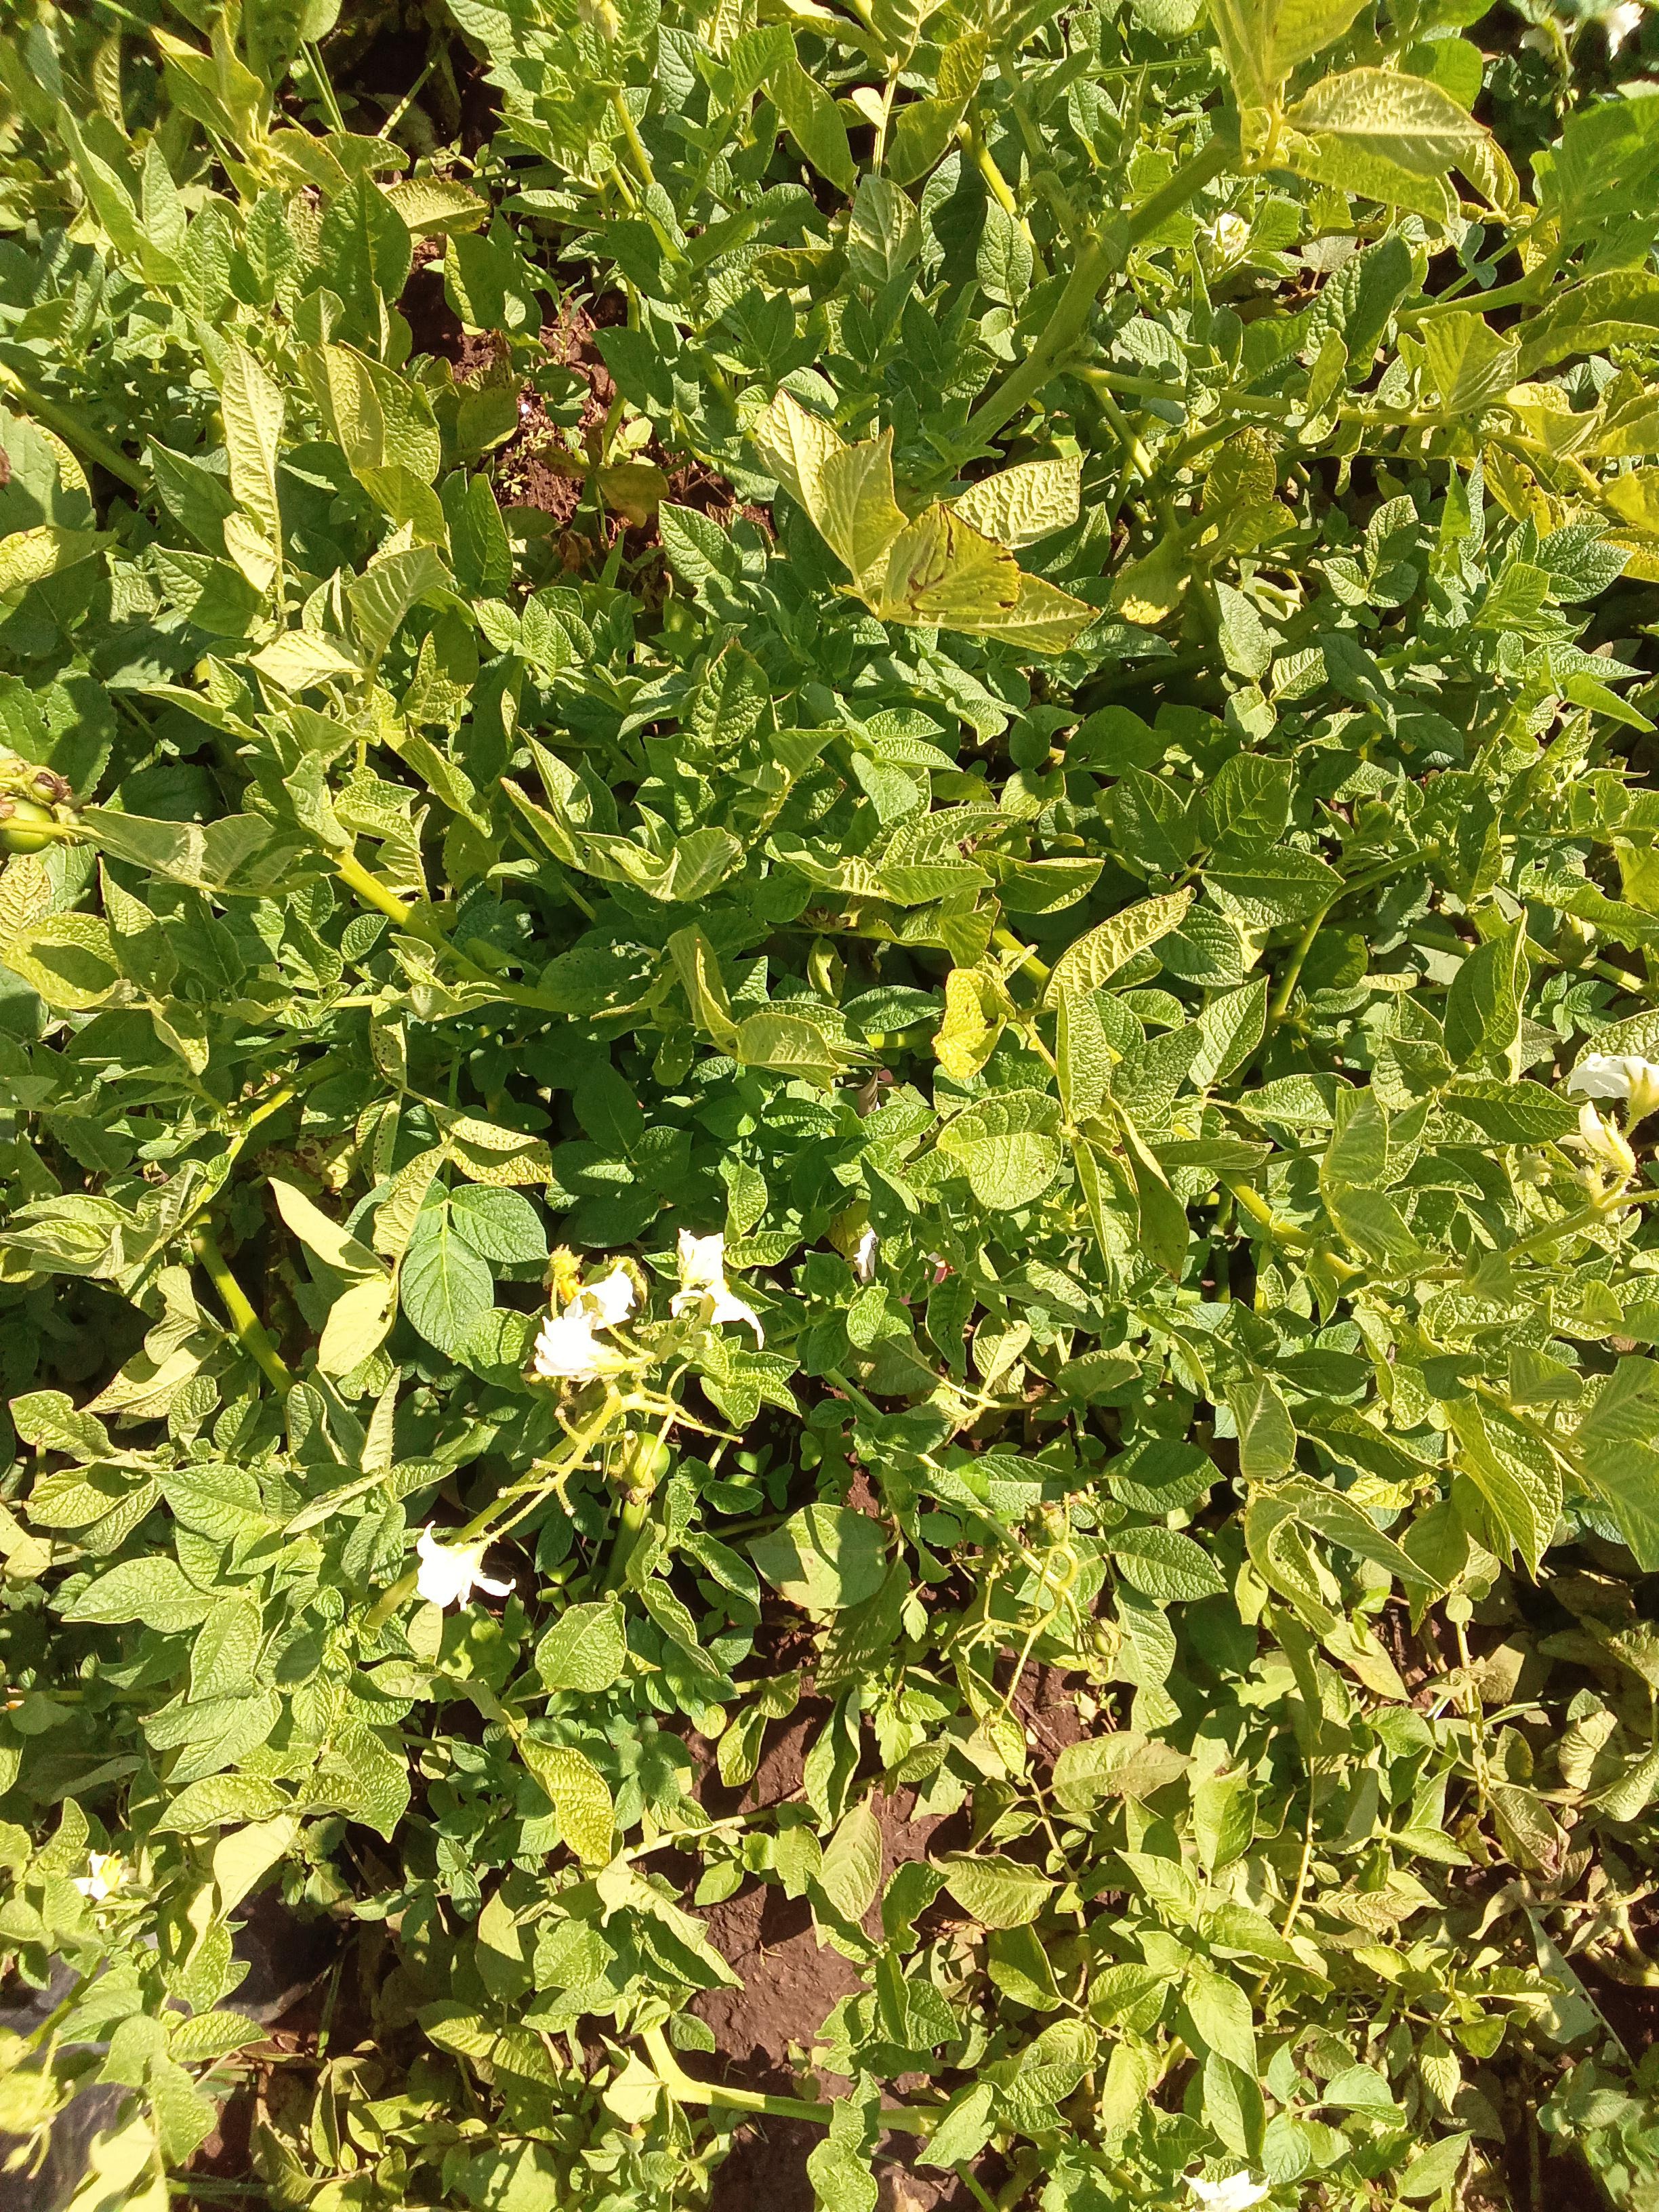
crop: potato
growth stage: flowering
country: Kenya
